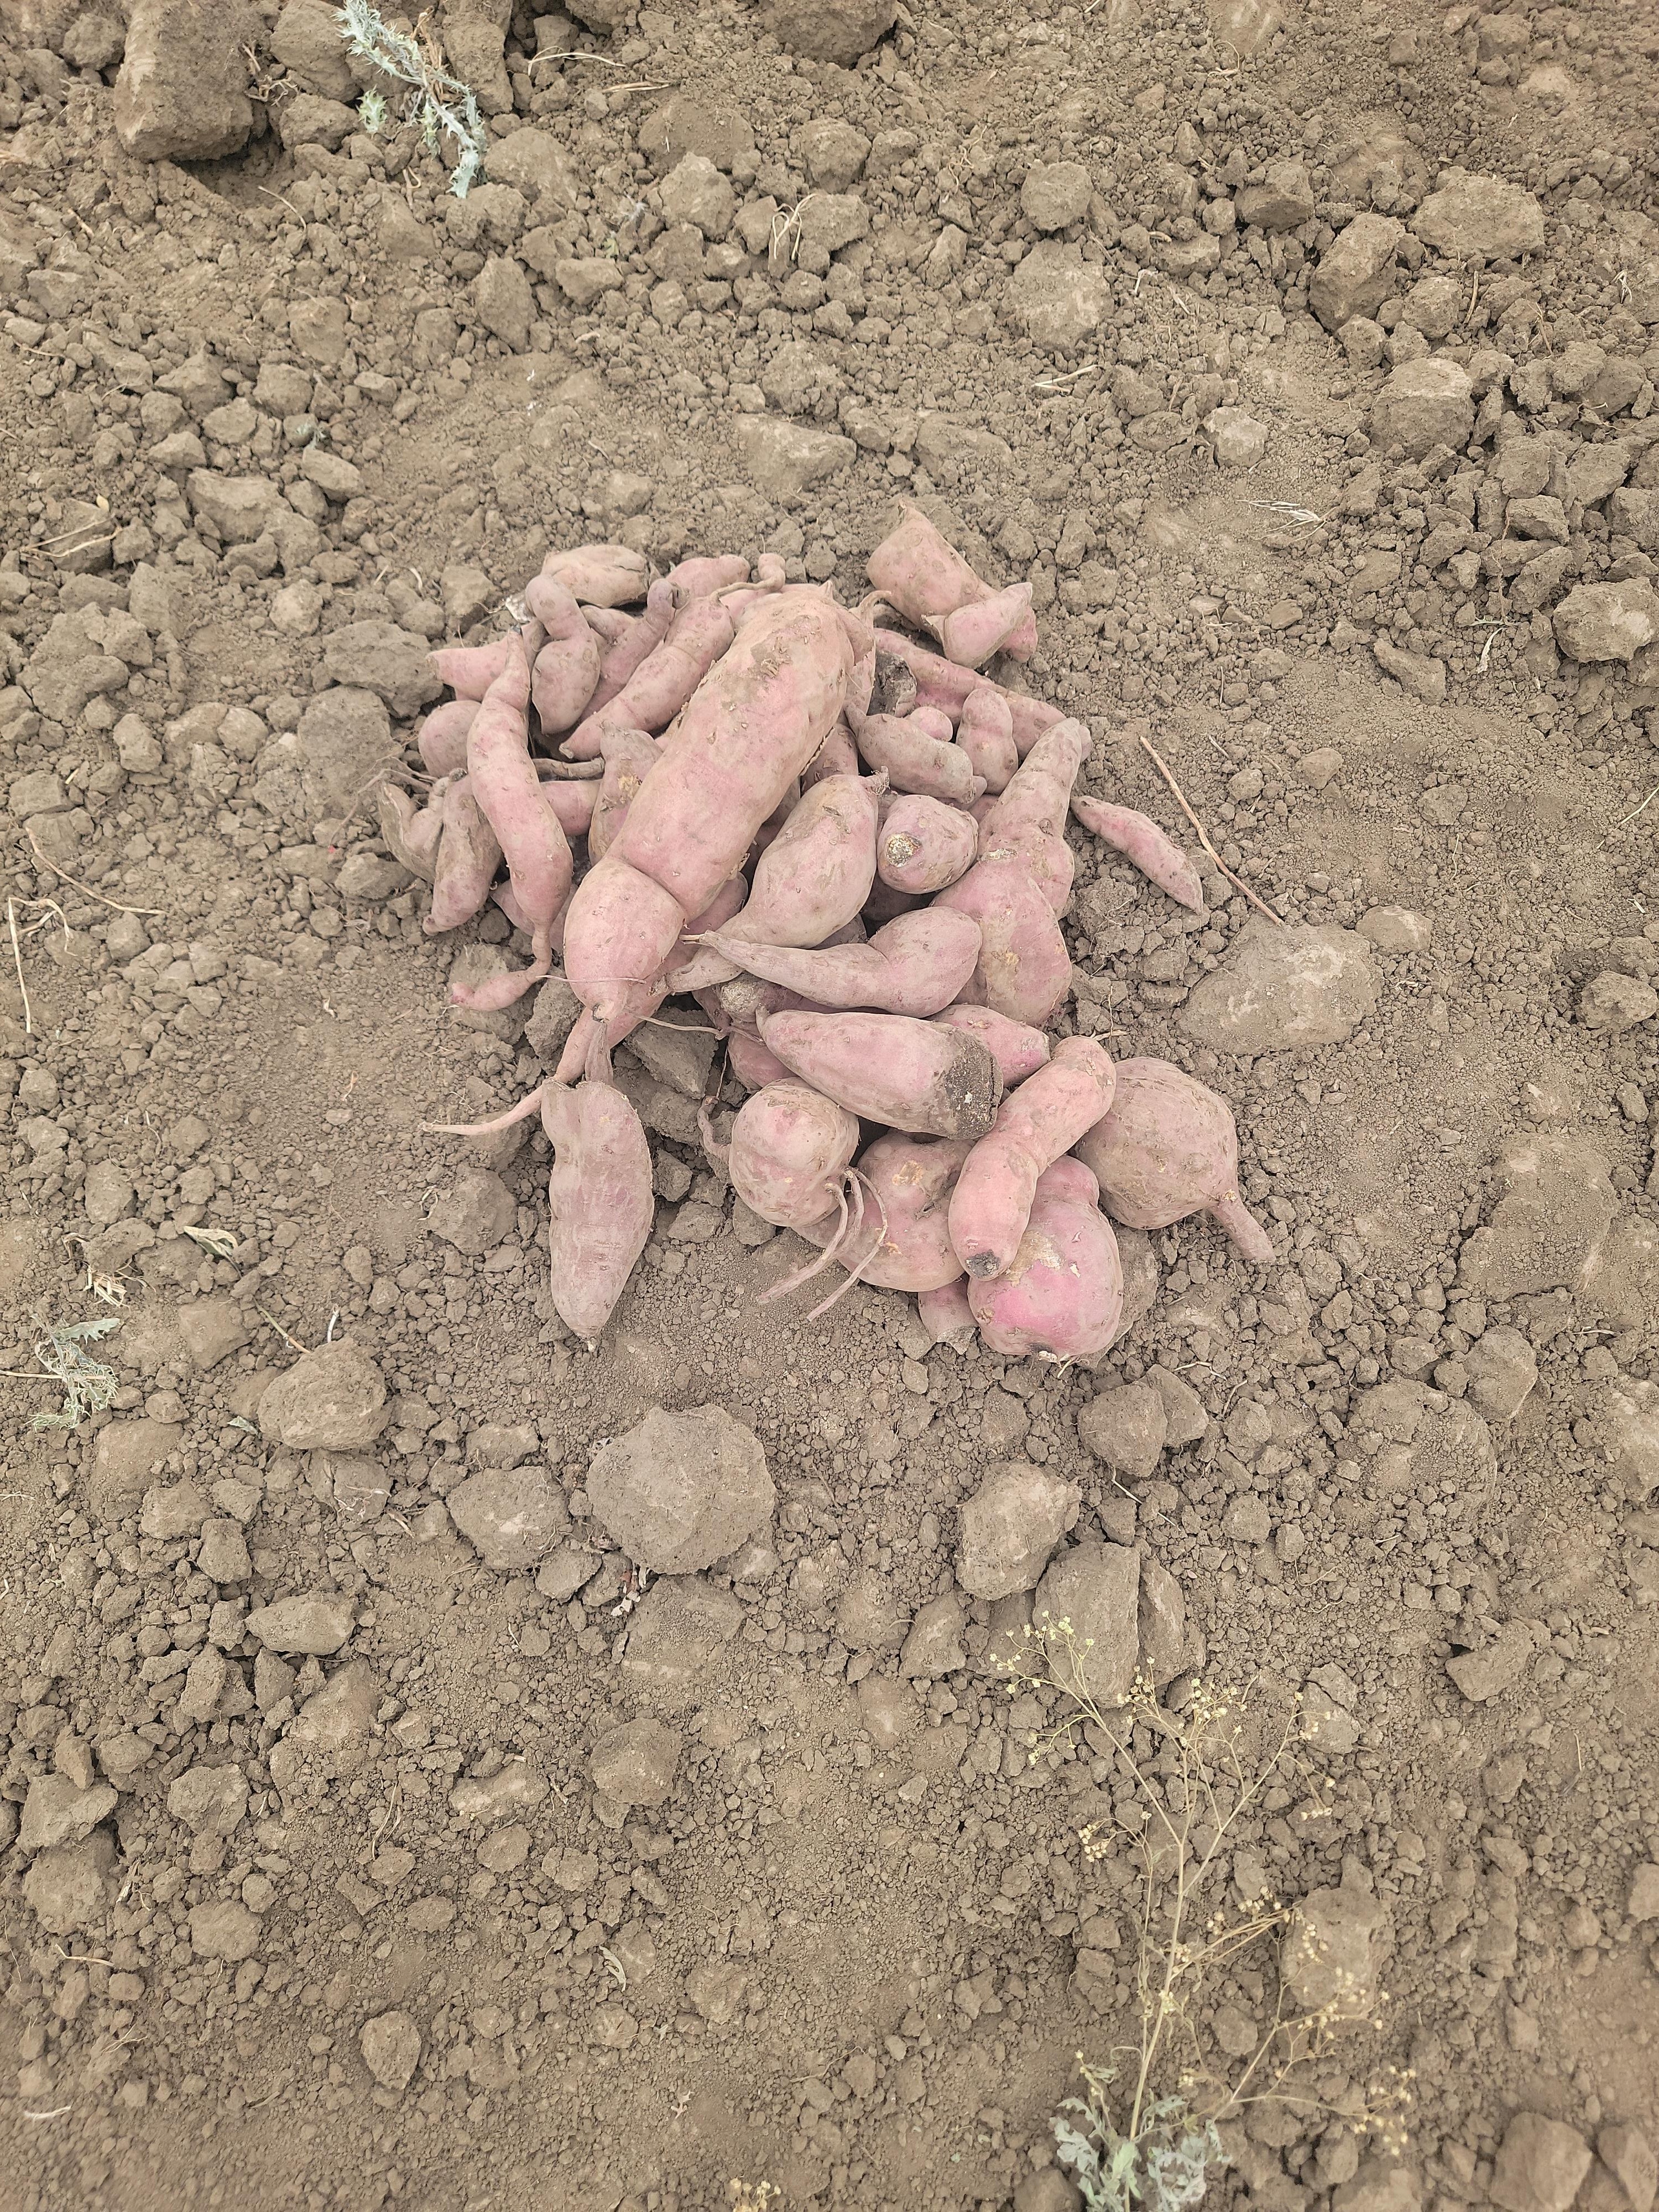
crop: sweet potato
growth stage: harvest maturity
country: Tanzania
